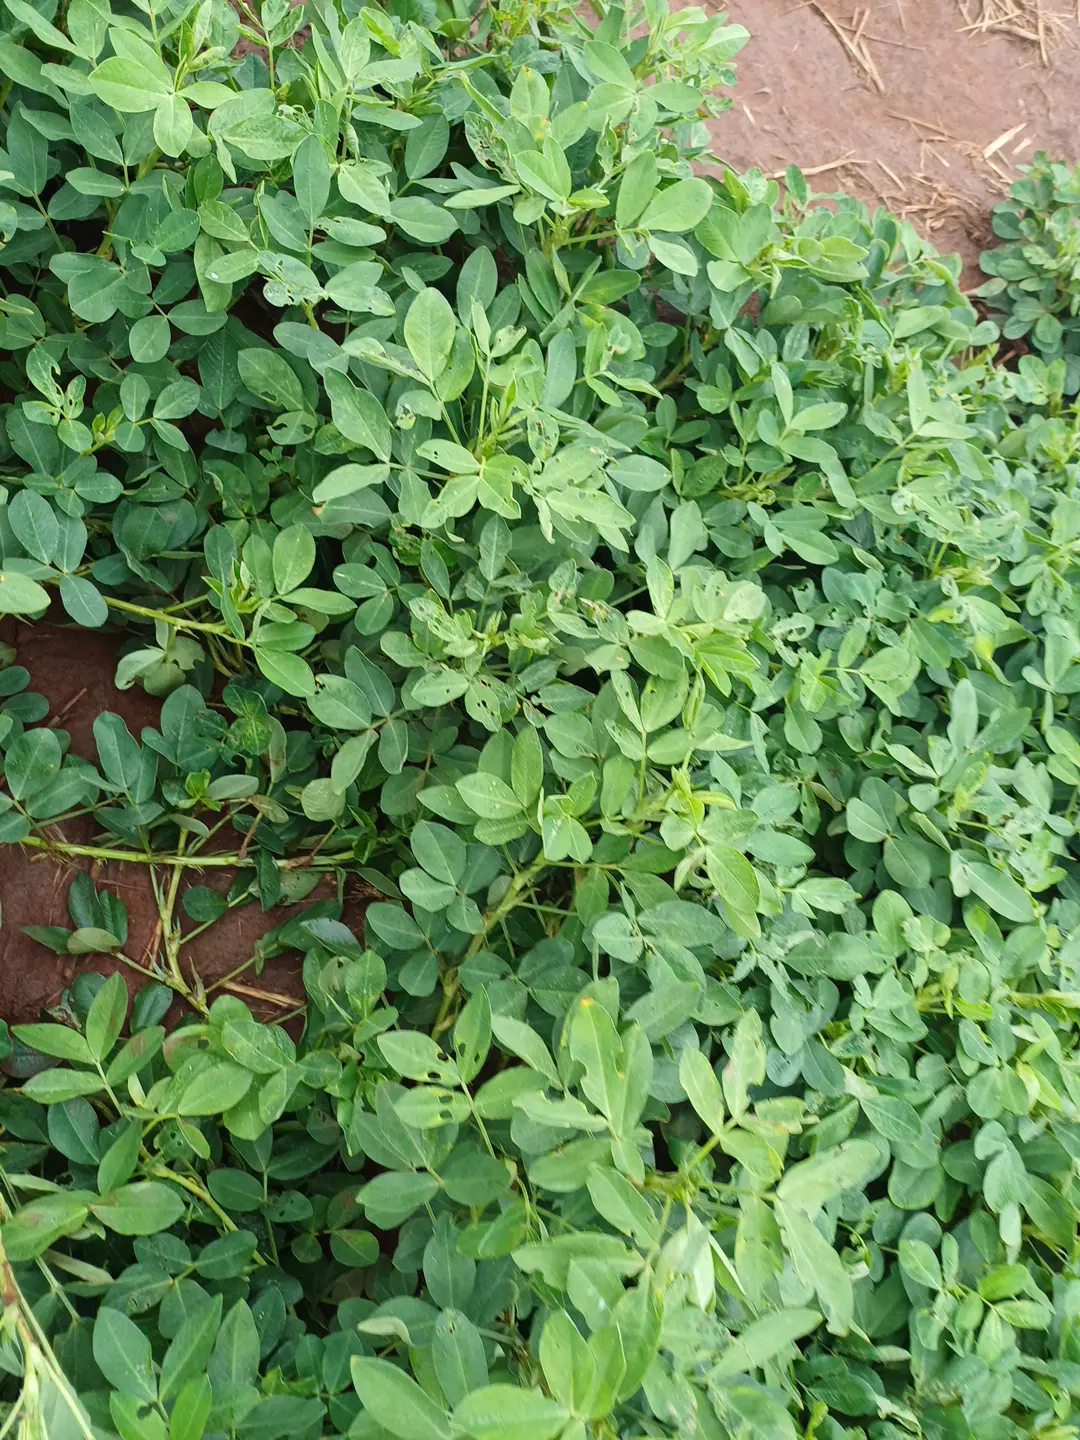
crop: groundnut
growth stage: pegging
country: Kenya
